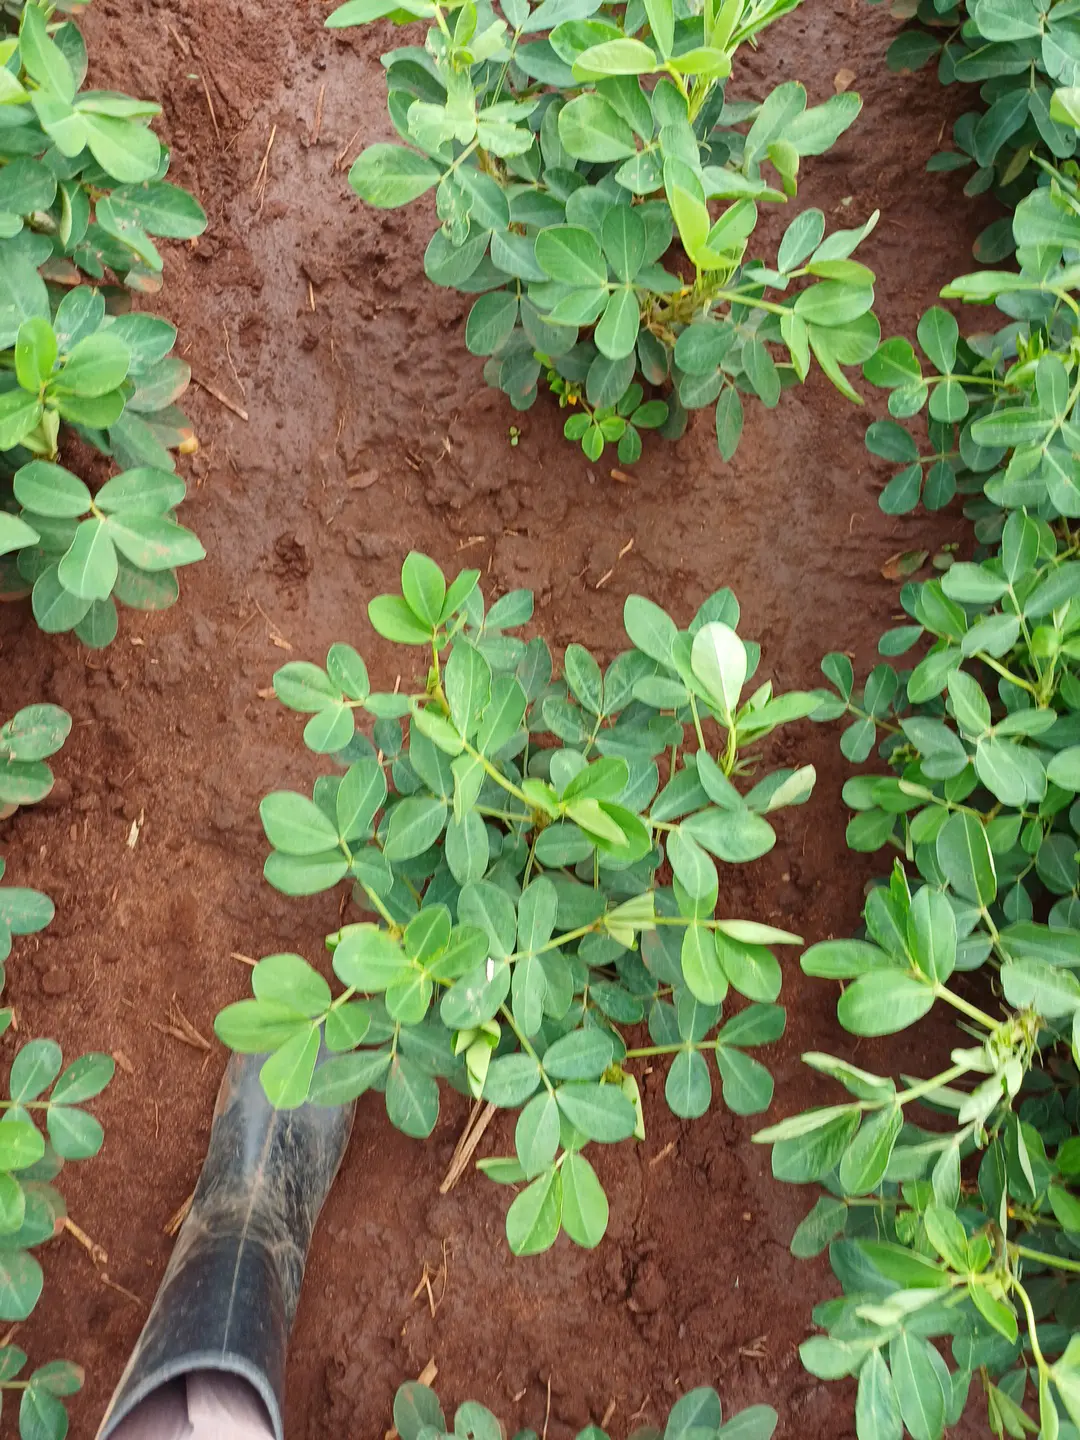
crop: groundnut
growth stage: flowering
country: Kenya
